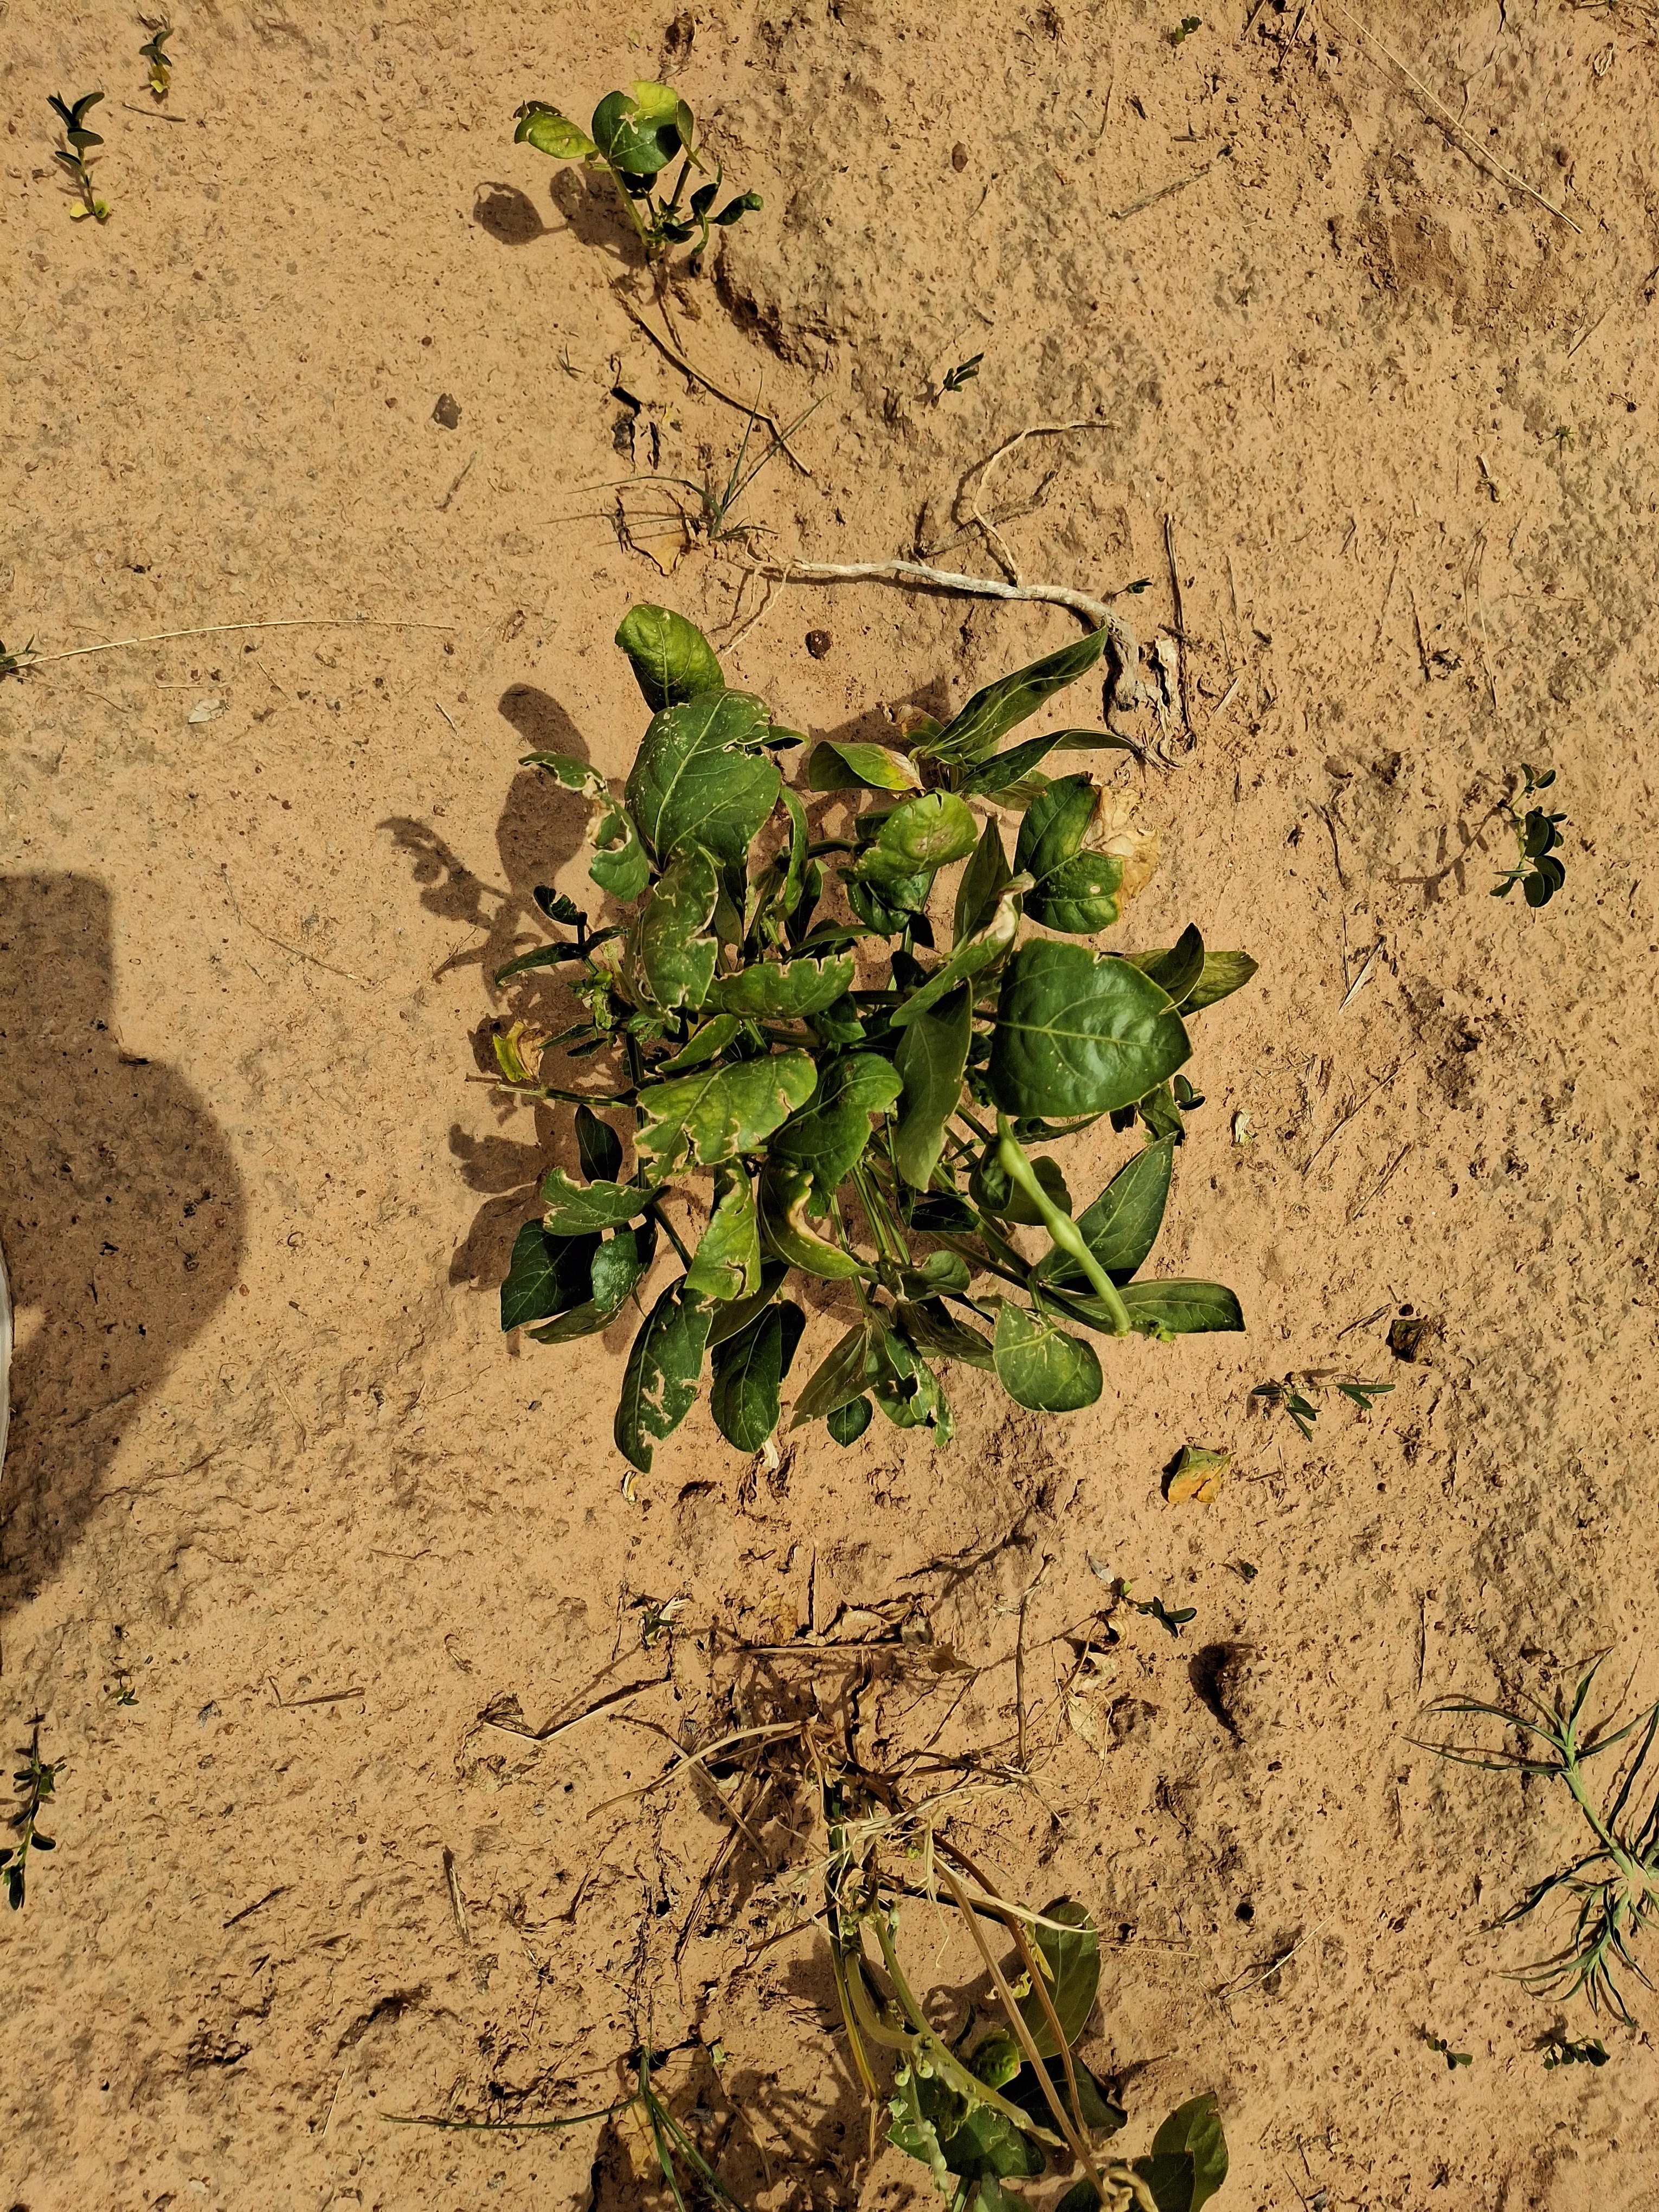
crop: cowpea
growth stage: harvest maturity
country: Nigeria
